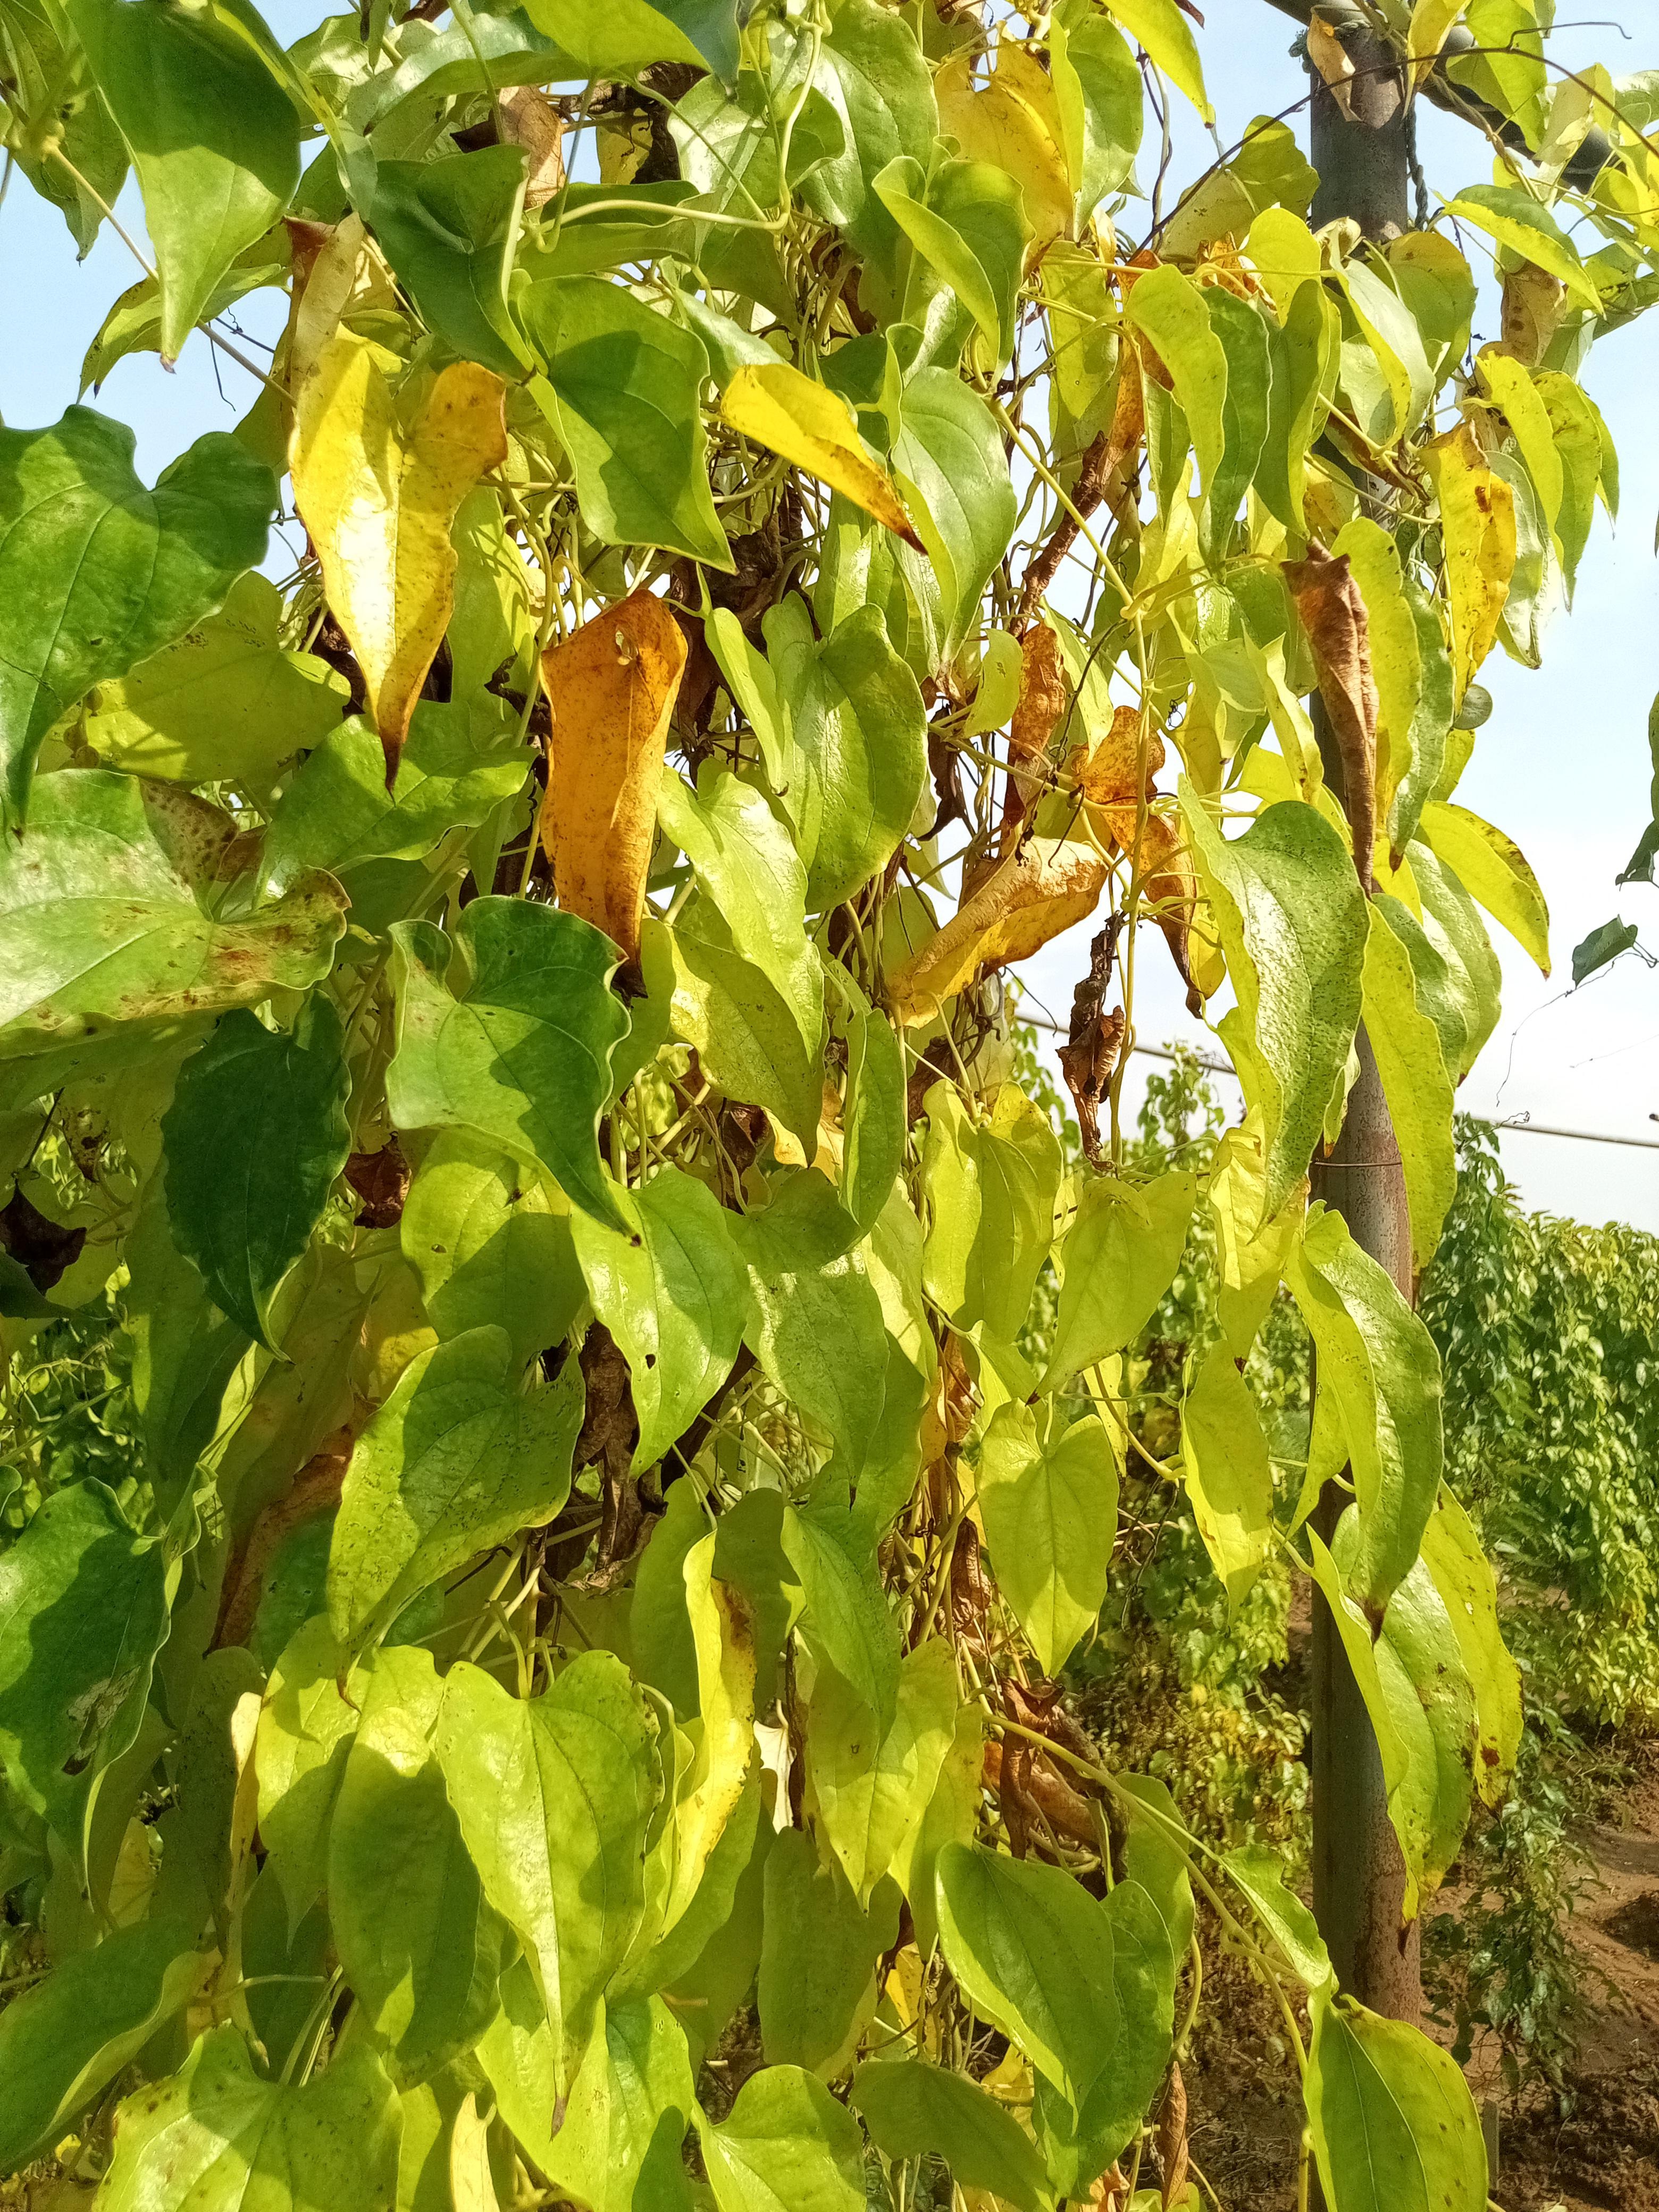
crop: yam
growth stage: maturity
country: Nigeria
